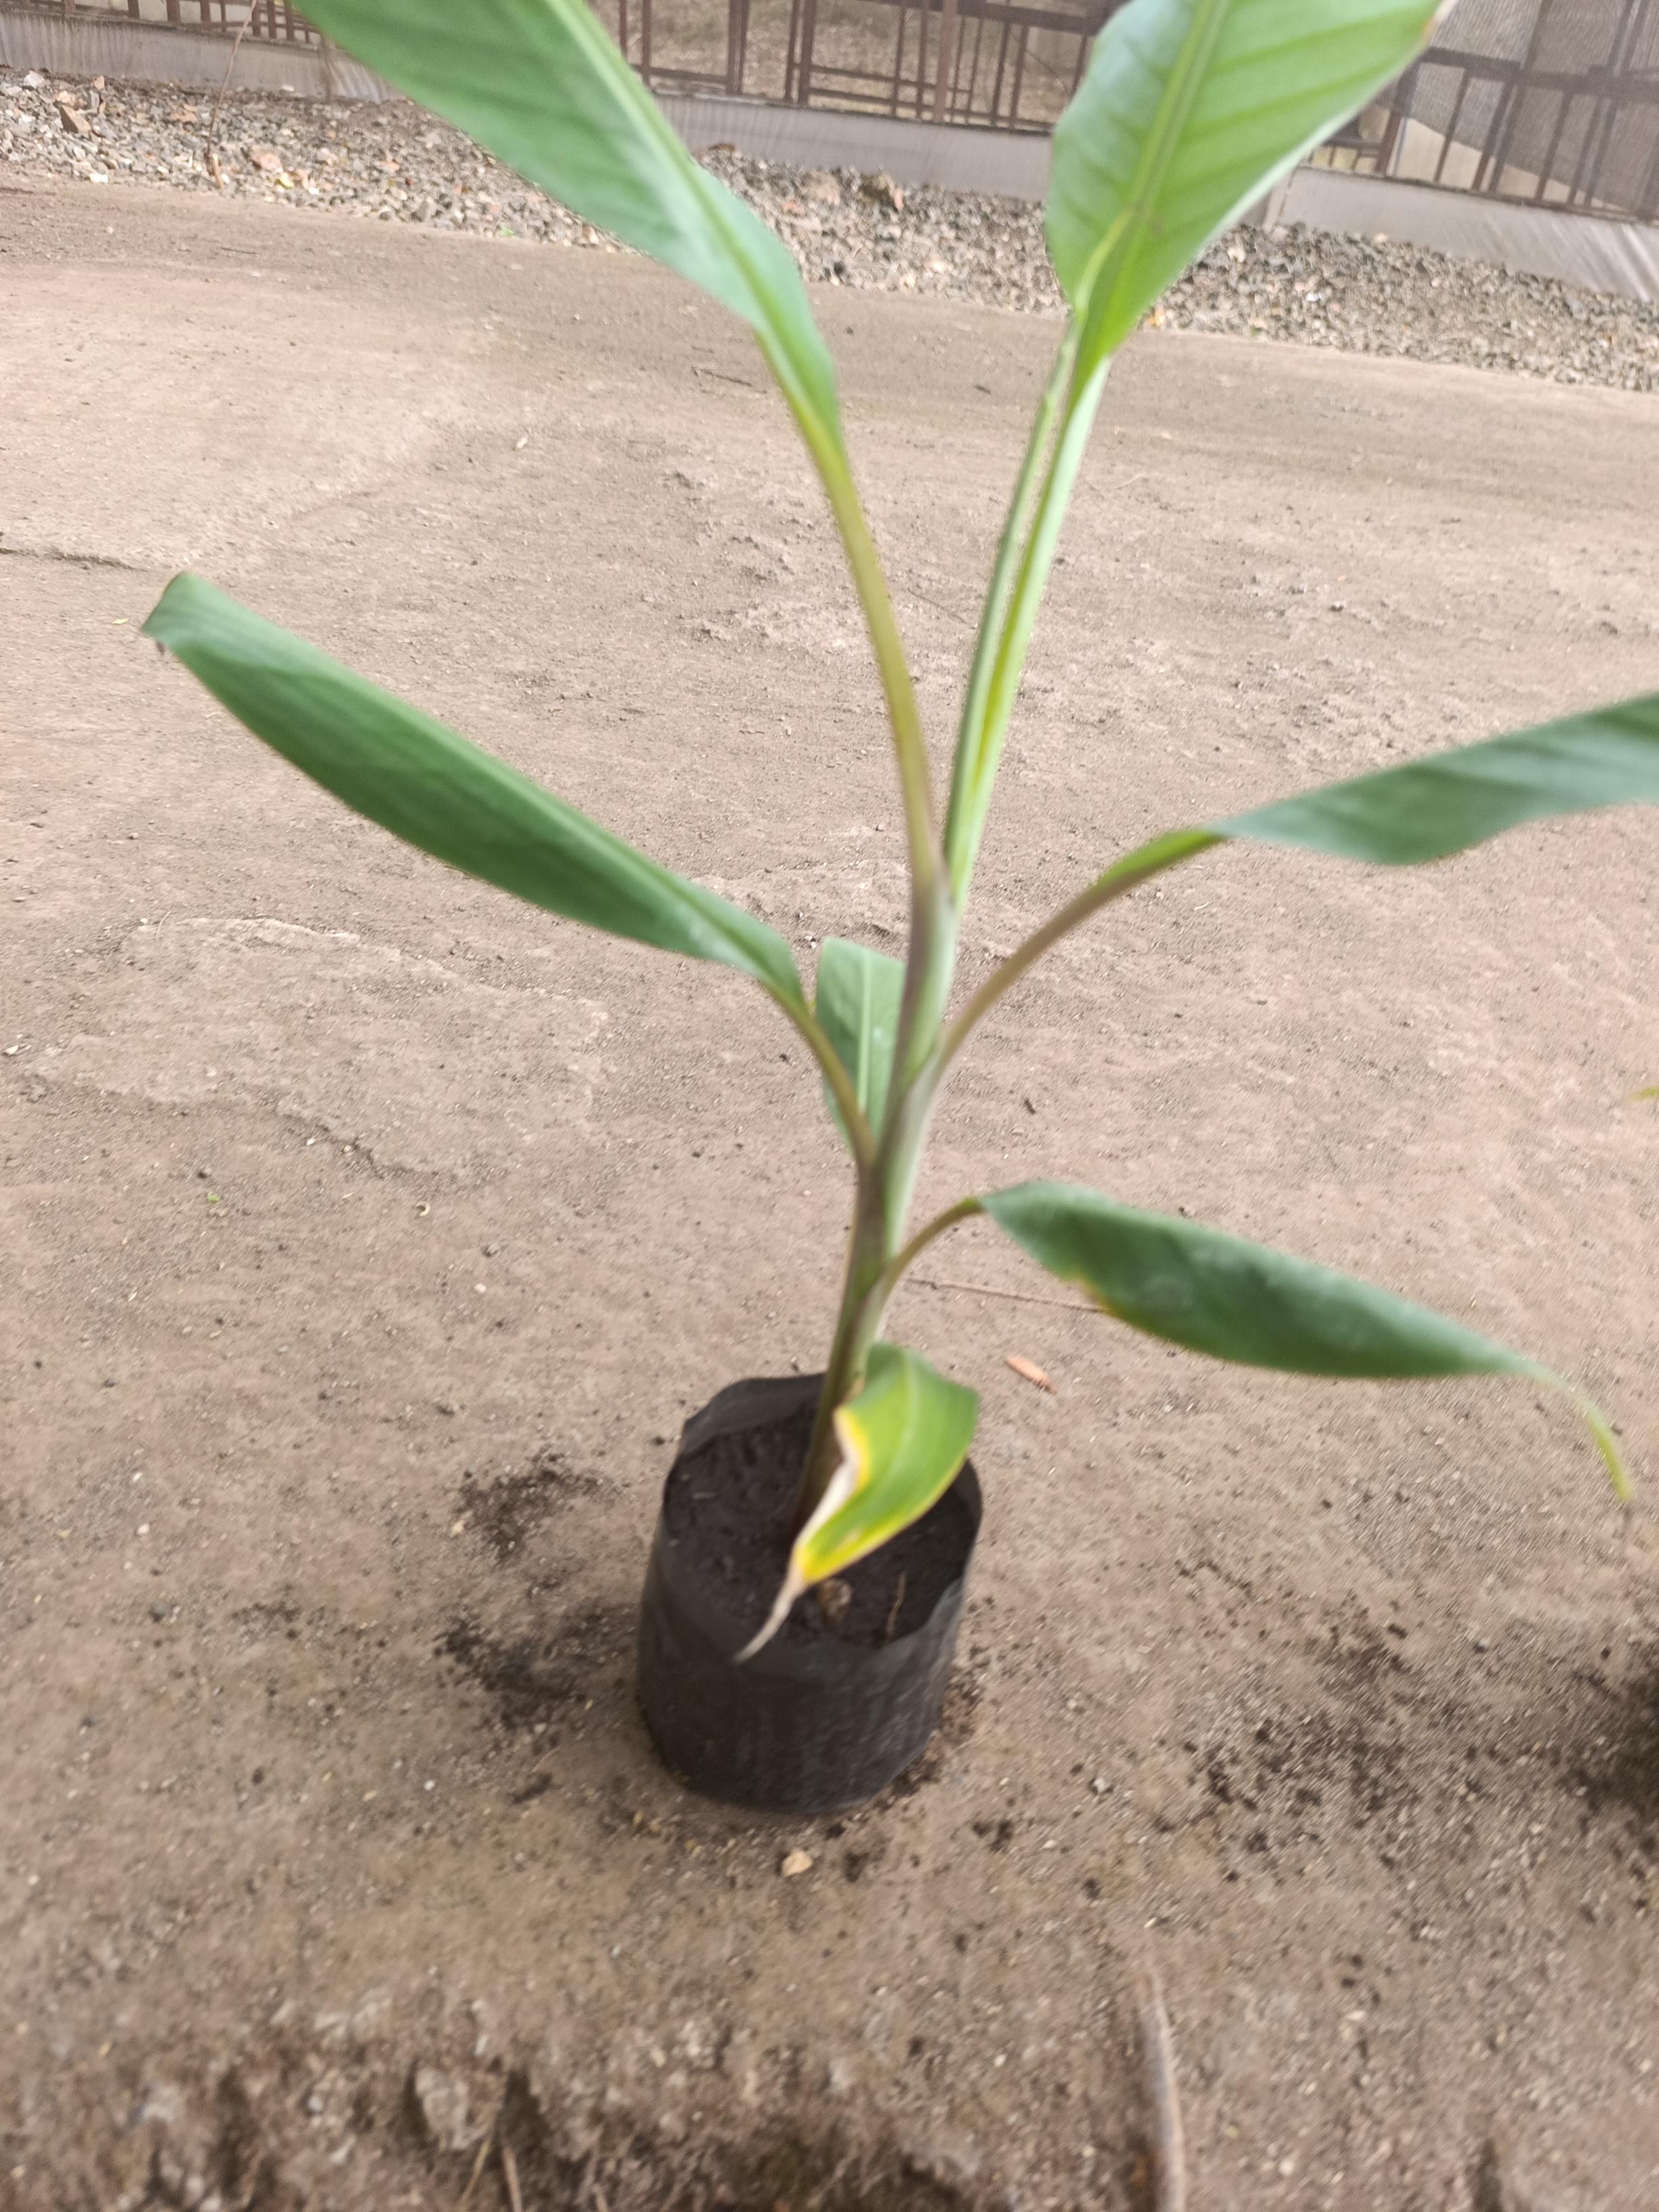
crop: banana
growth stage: vegetative
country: Tanzania
